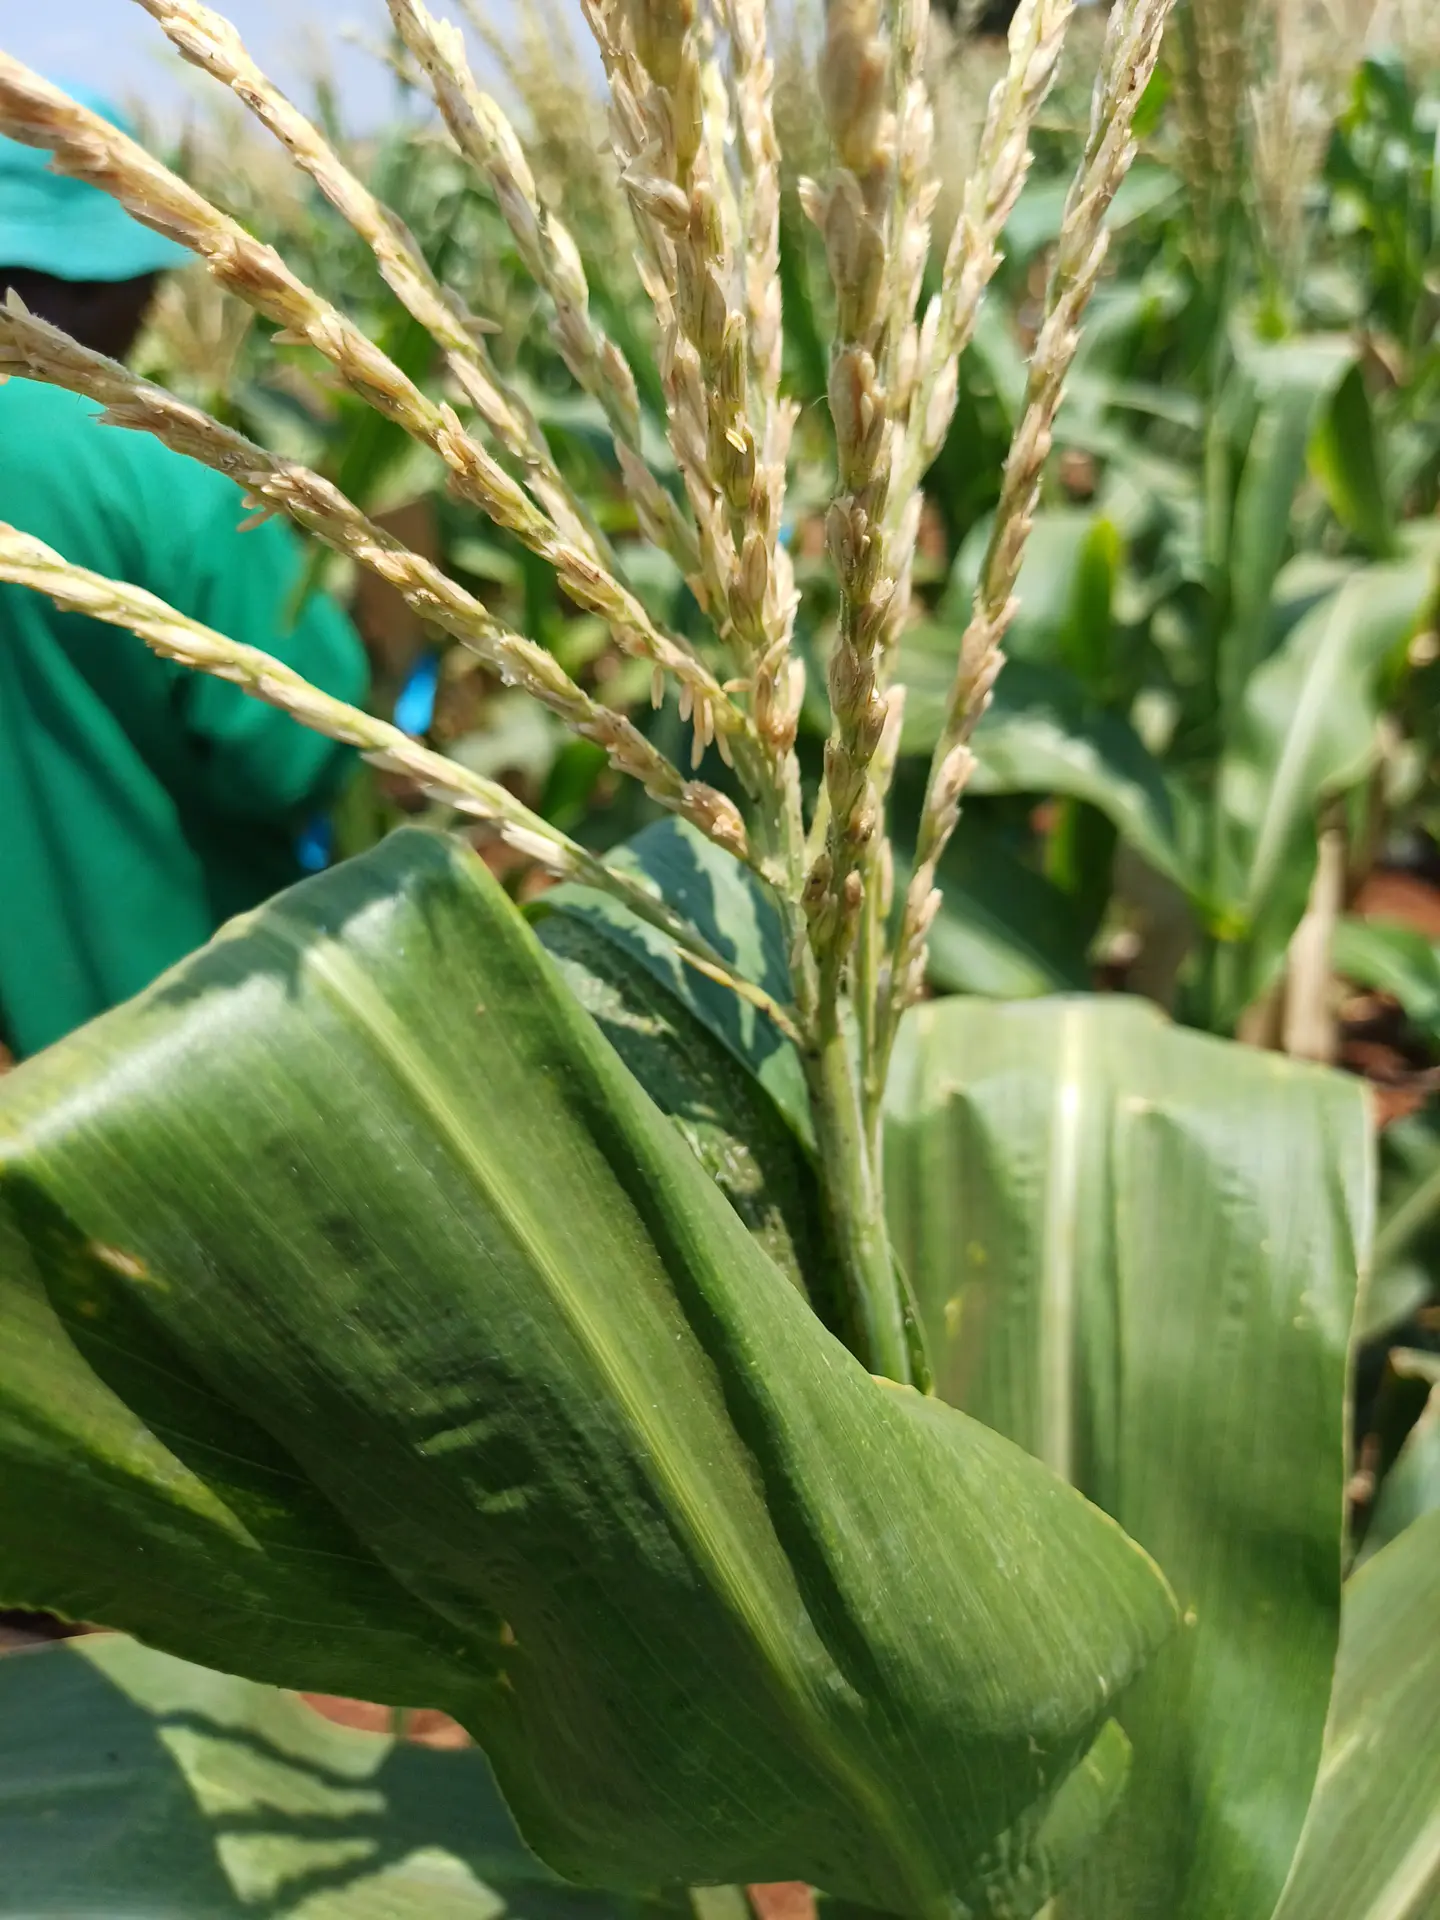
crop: maize
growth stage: flowering
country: Kenya
